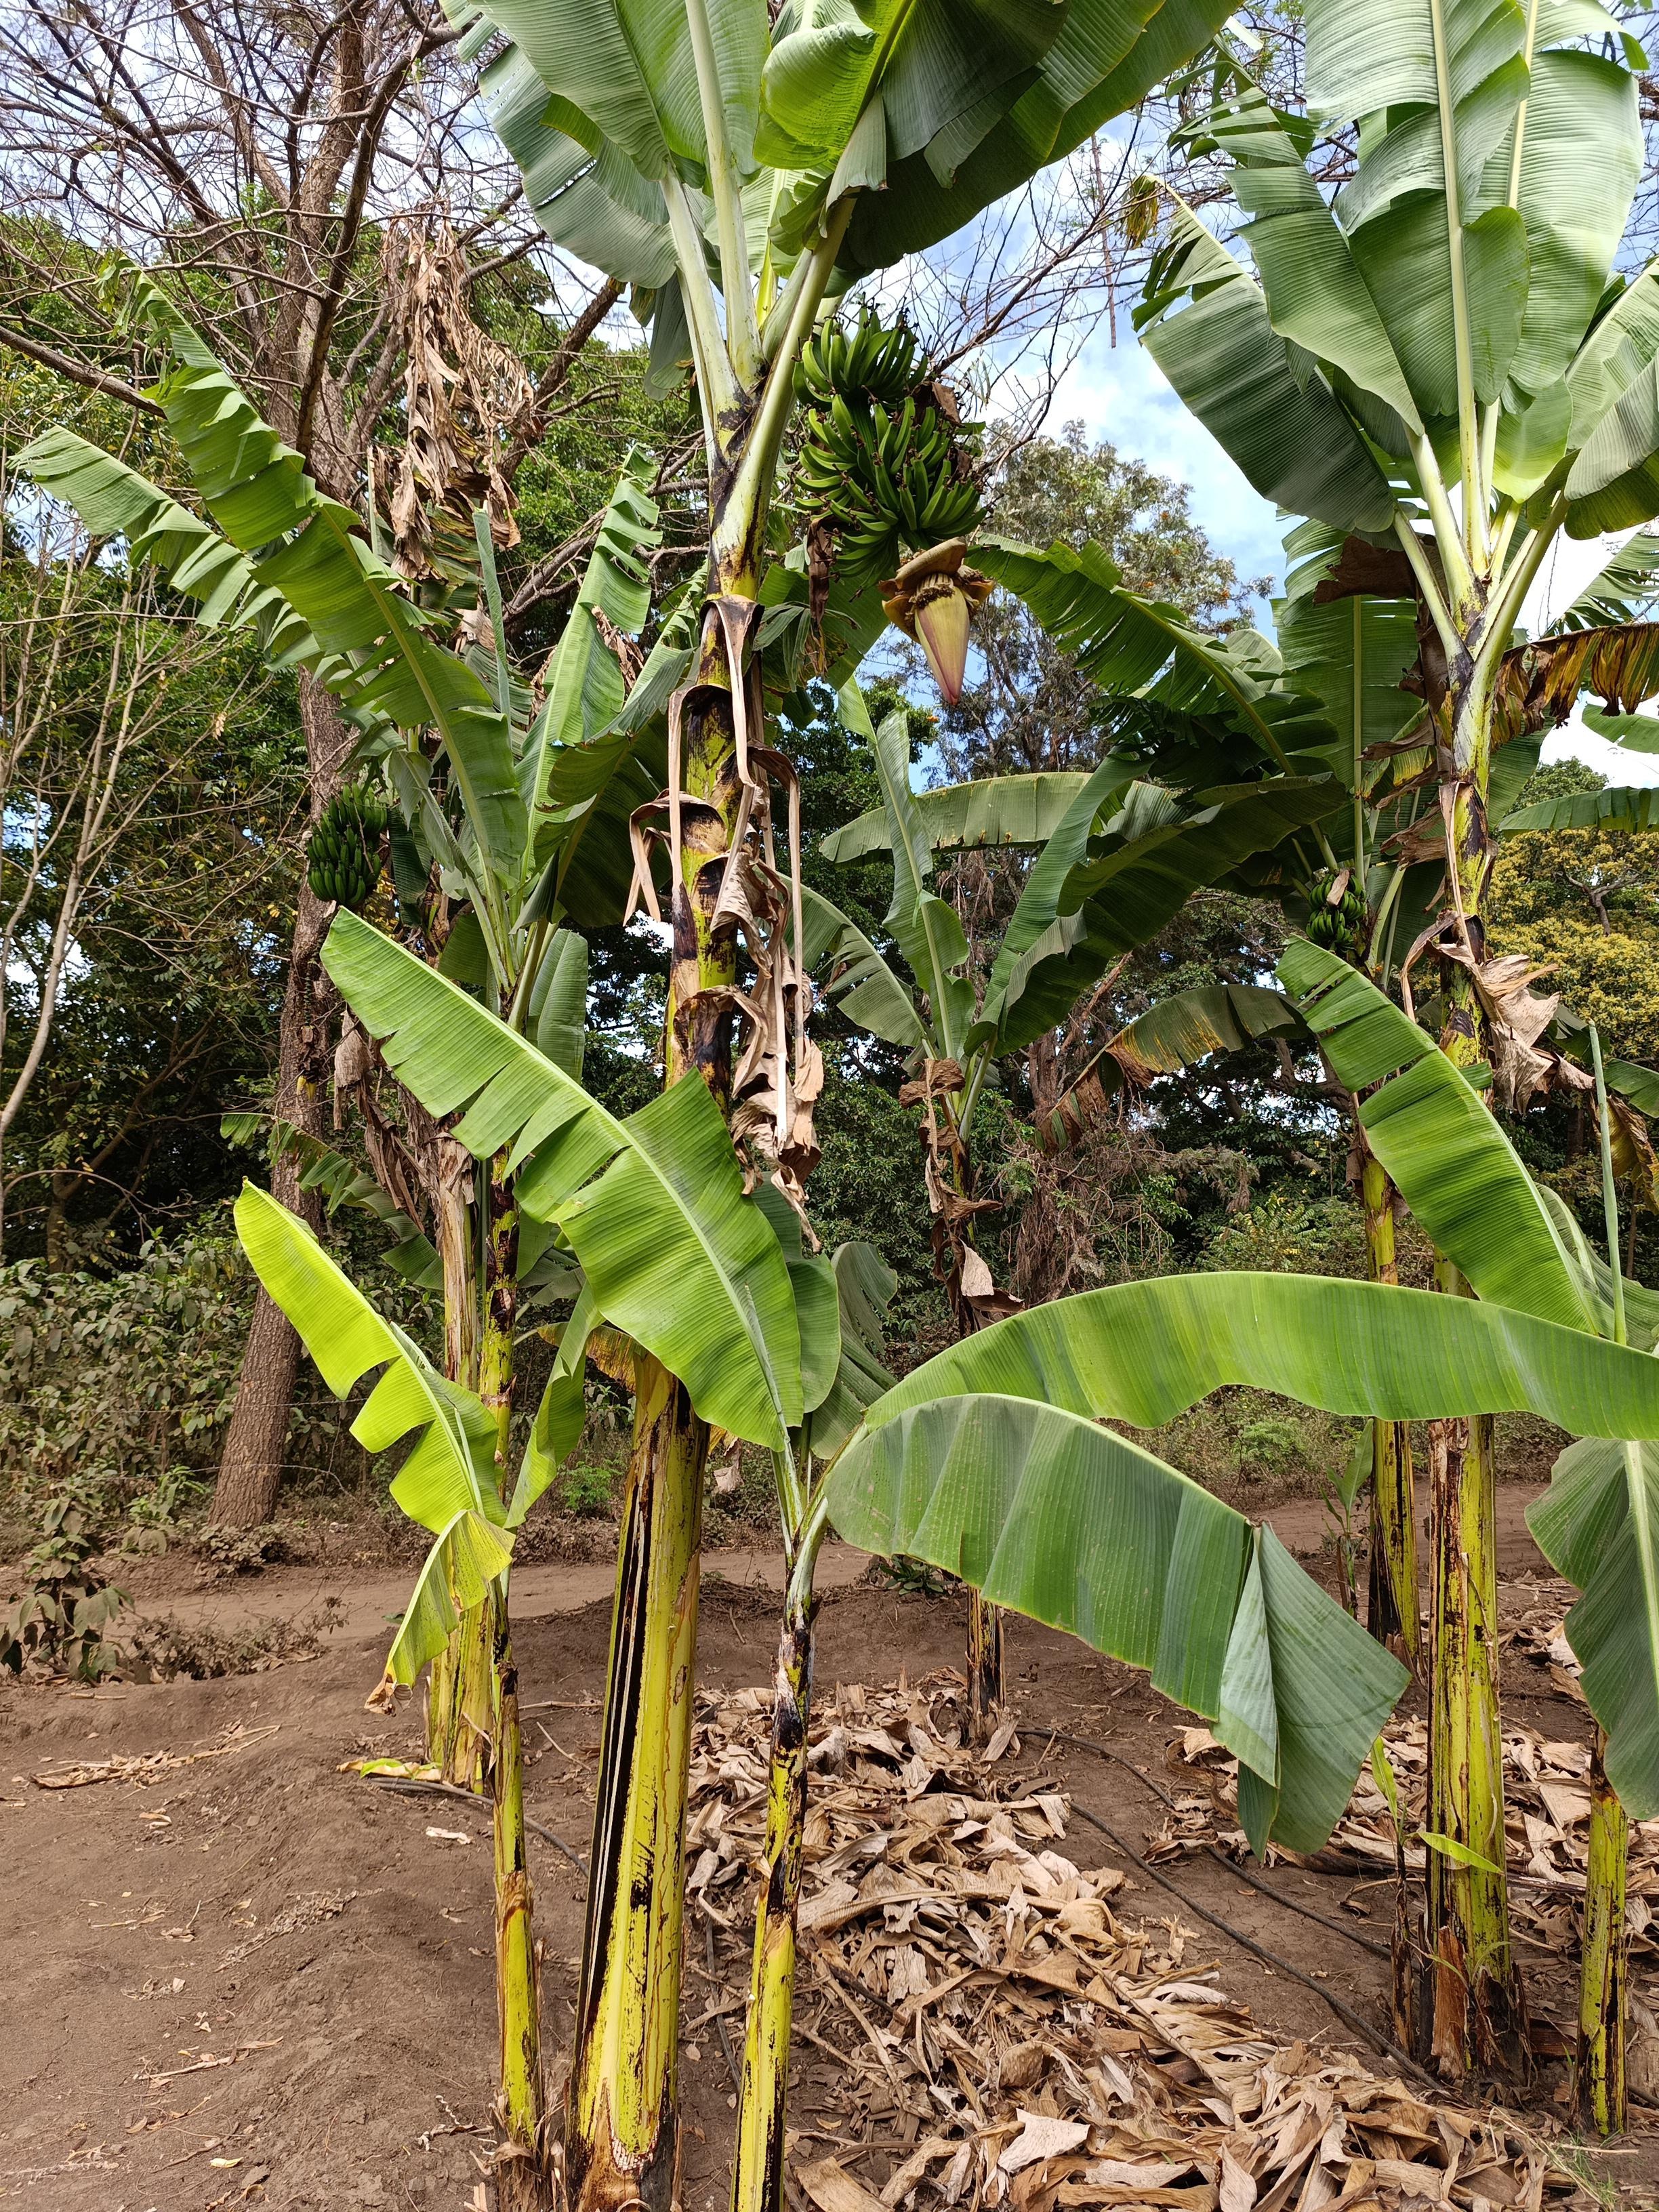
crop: banana
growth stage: development fruit
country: Tanzania
